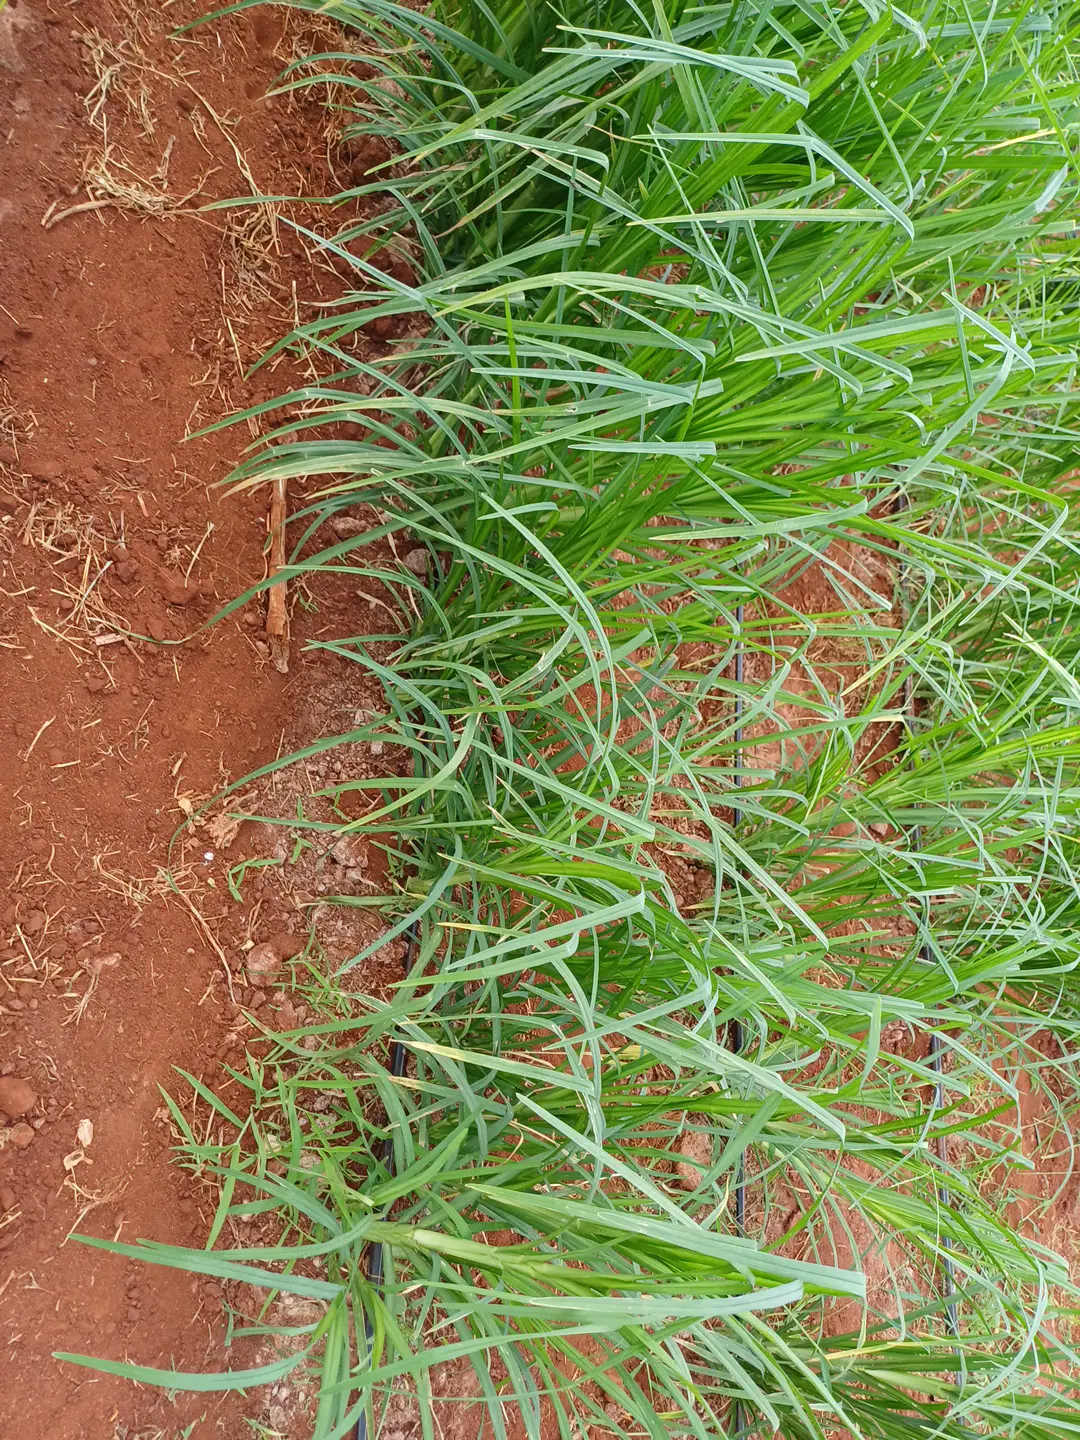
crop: finger millet
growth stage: flowering
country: Kenya
